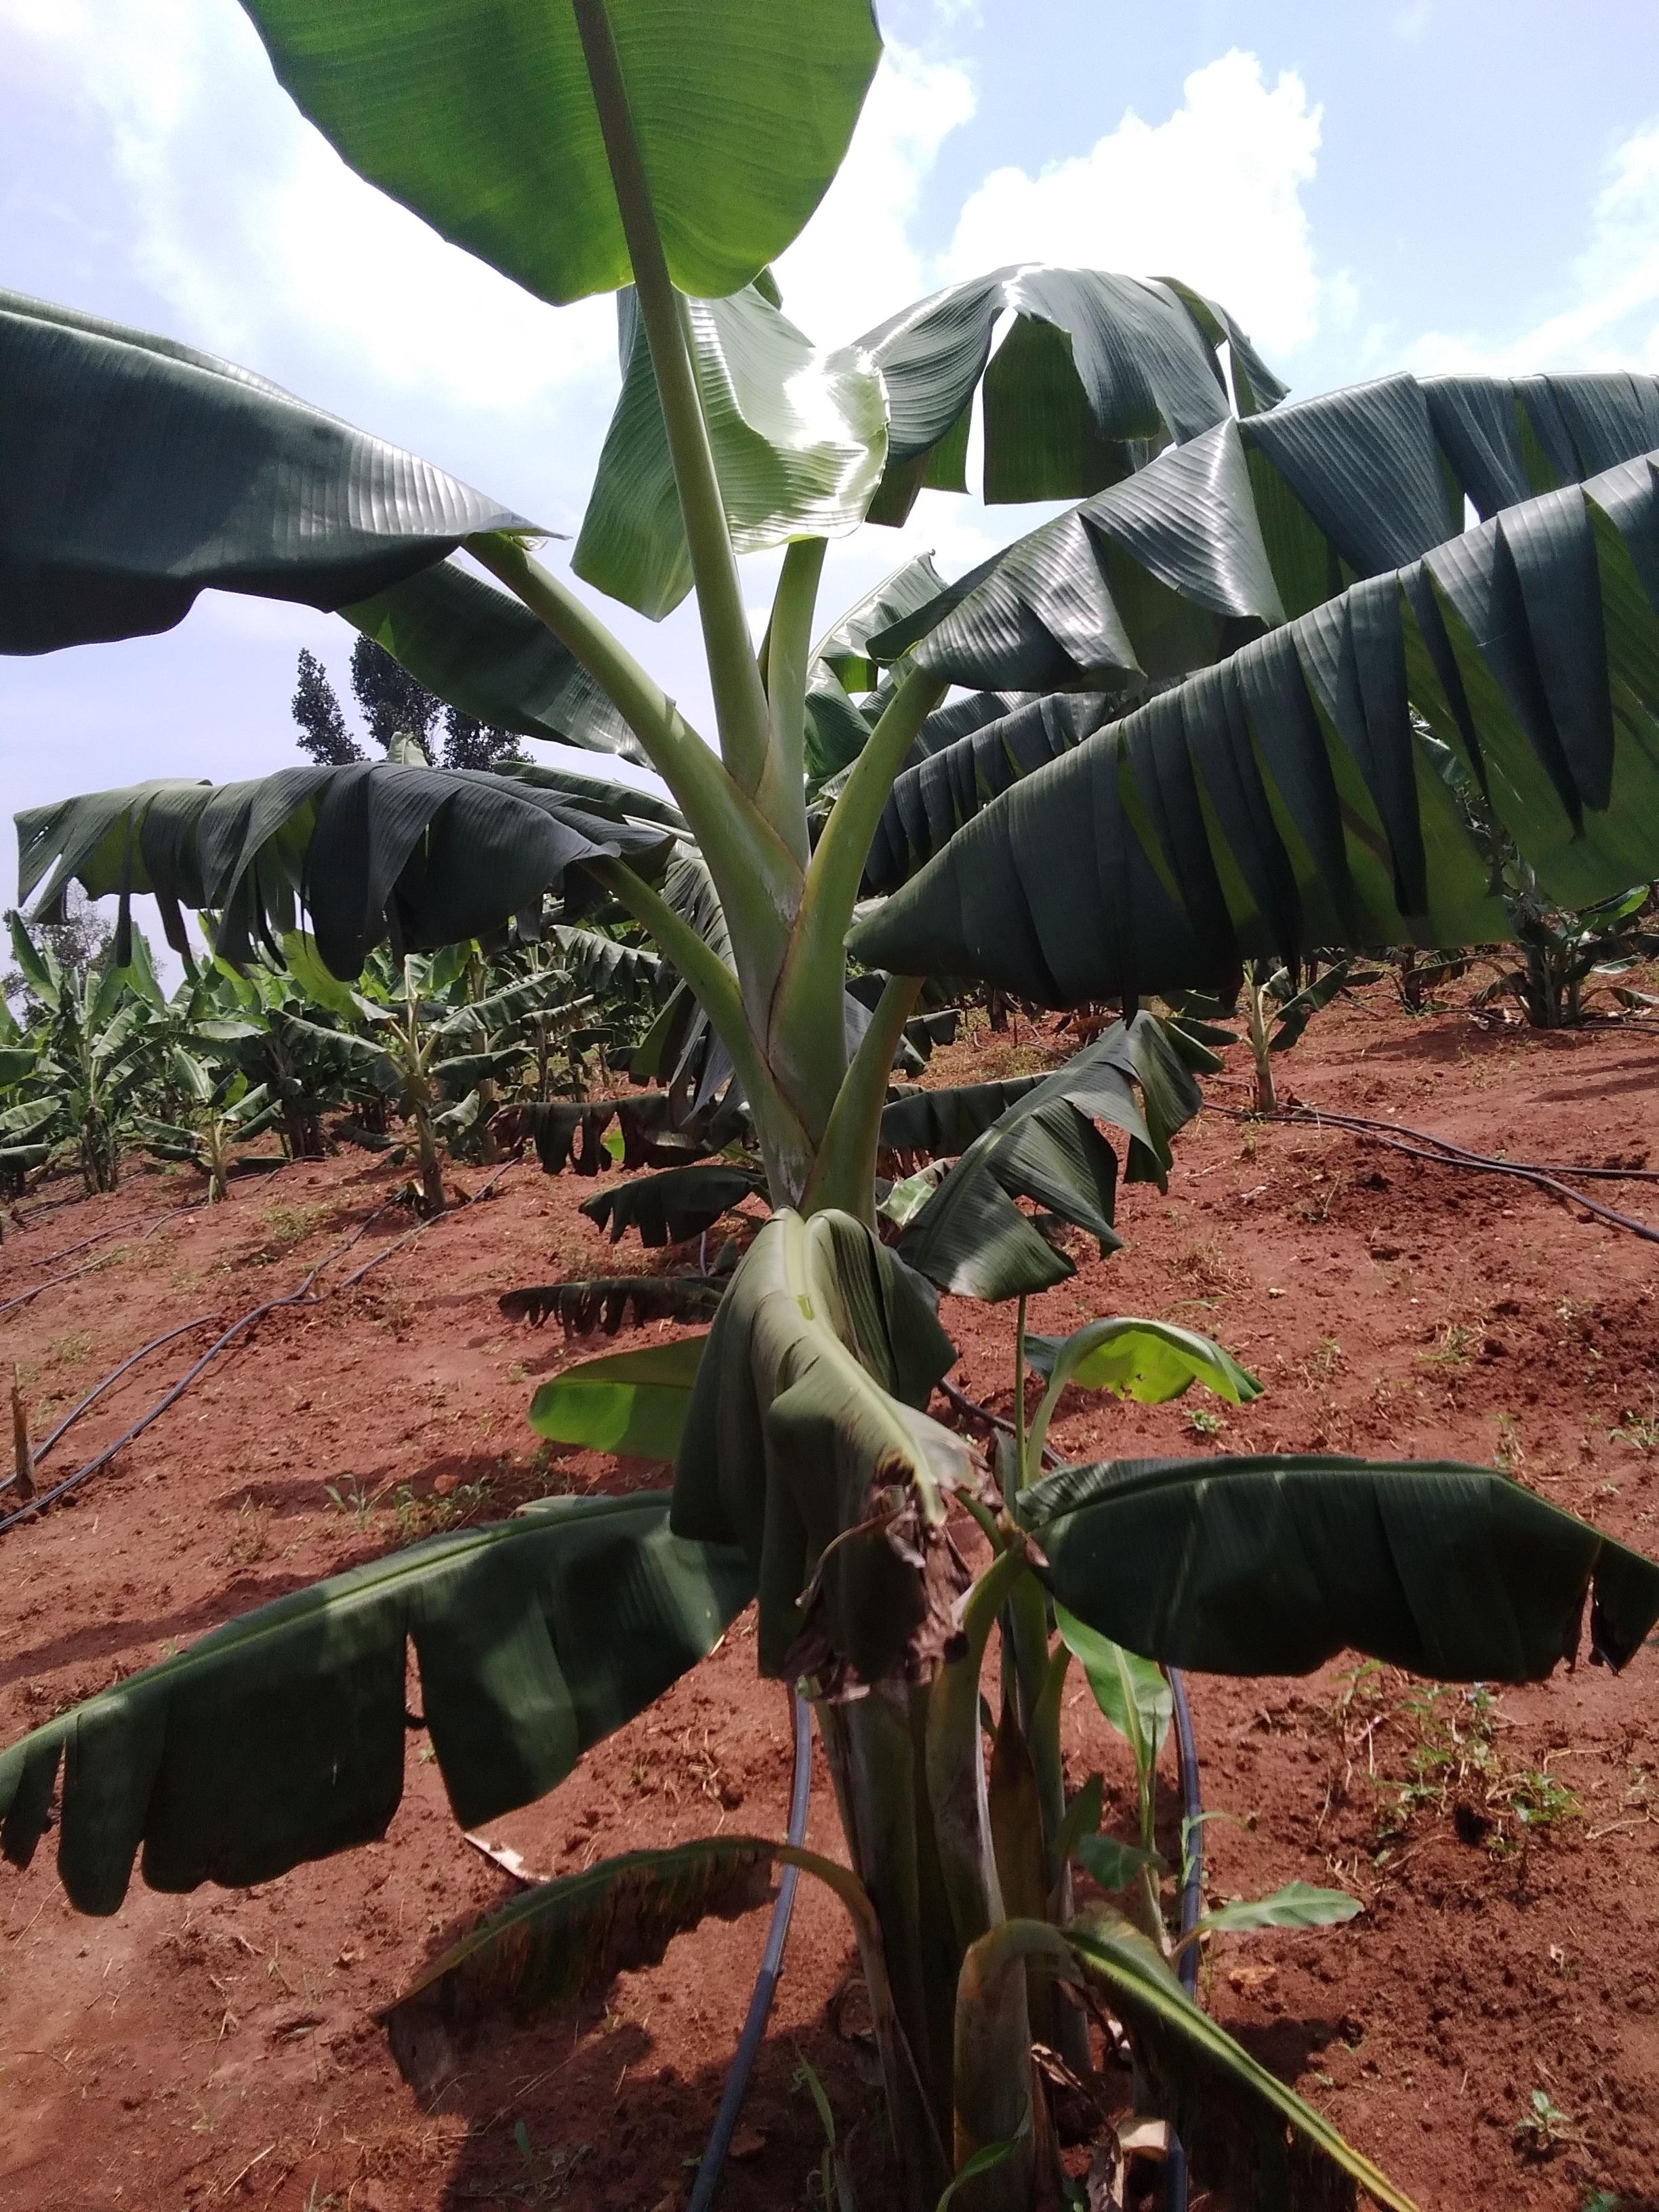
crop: banana
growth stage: vegetative
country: Uganda
